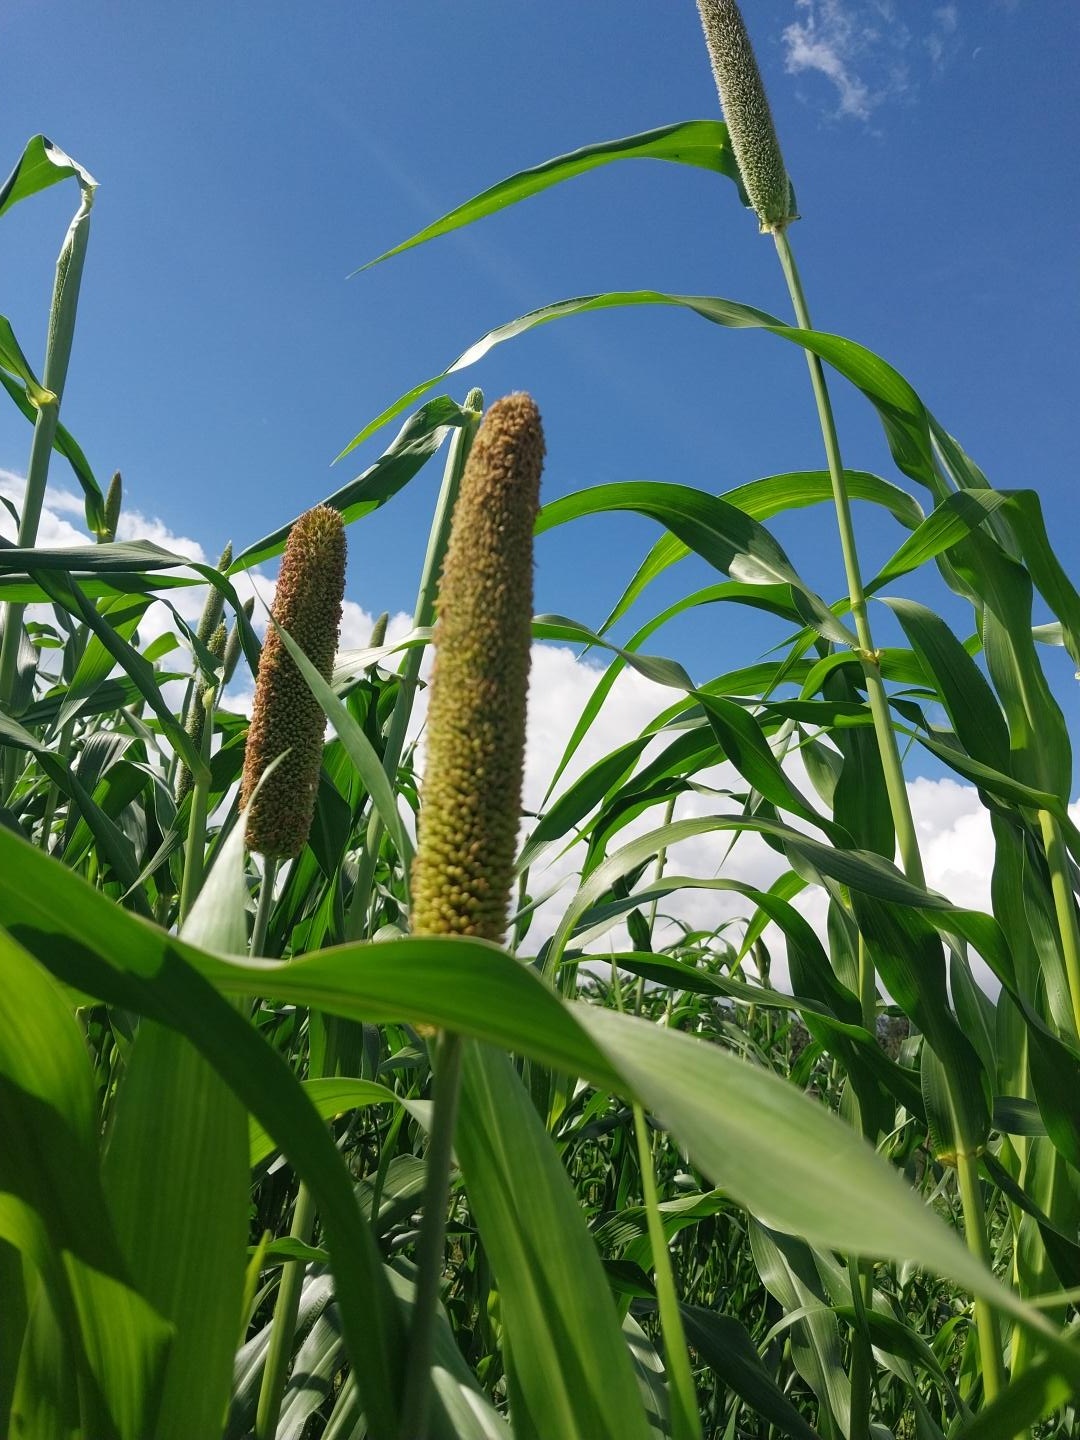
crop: pearl millet
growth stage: heading tuber
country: Tanzania
